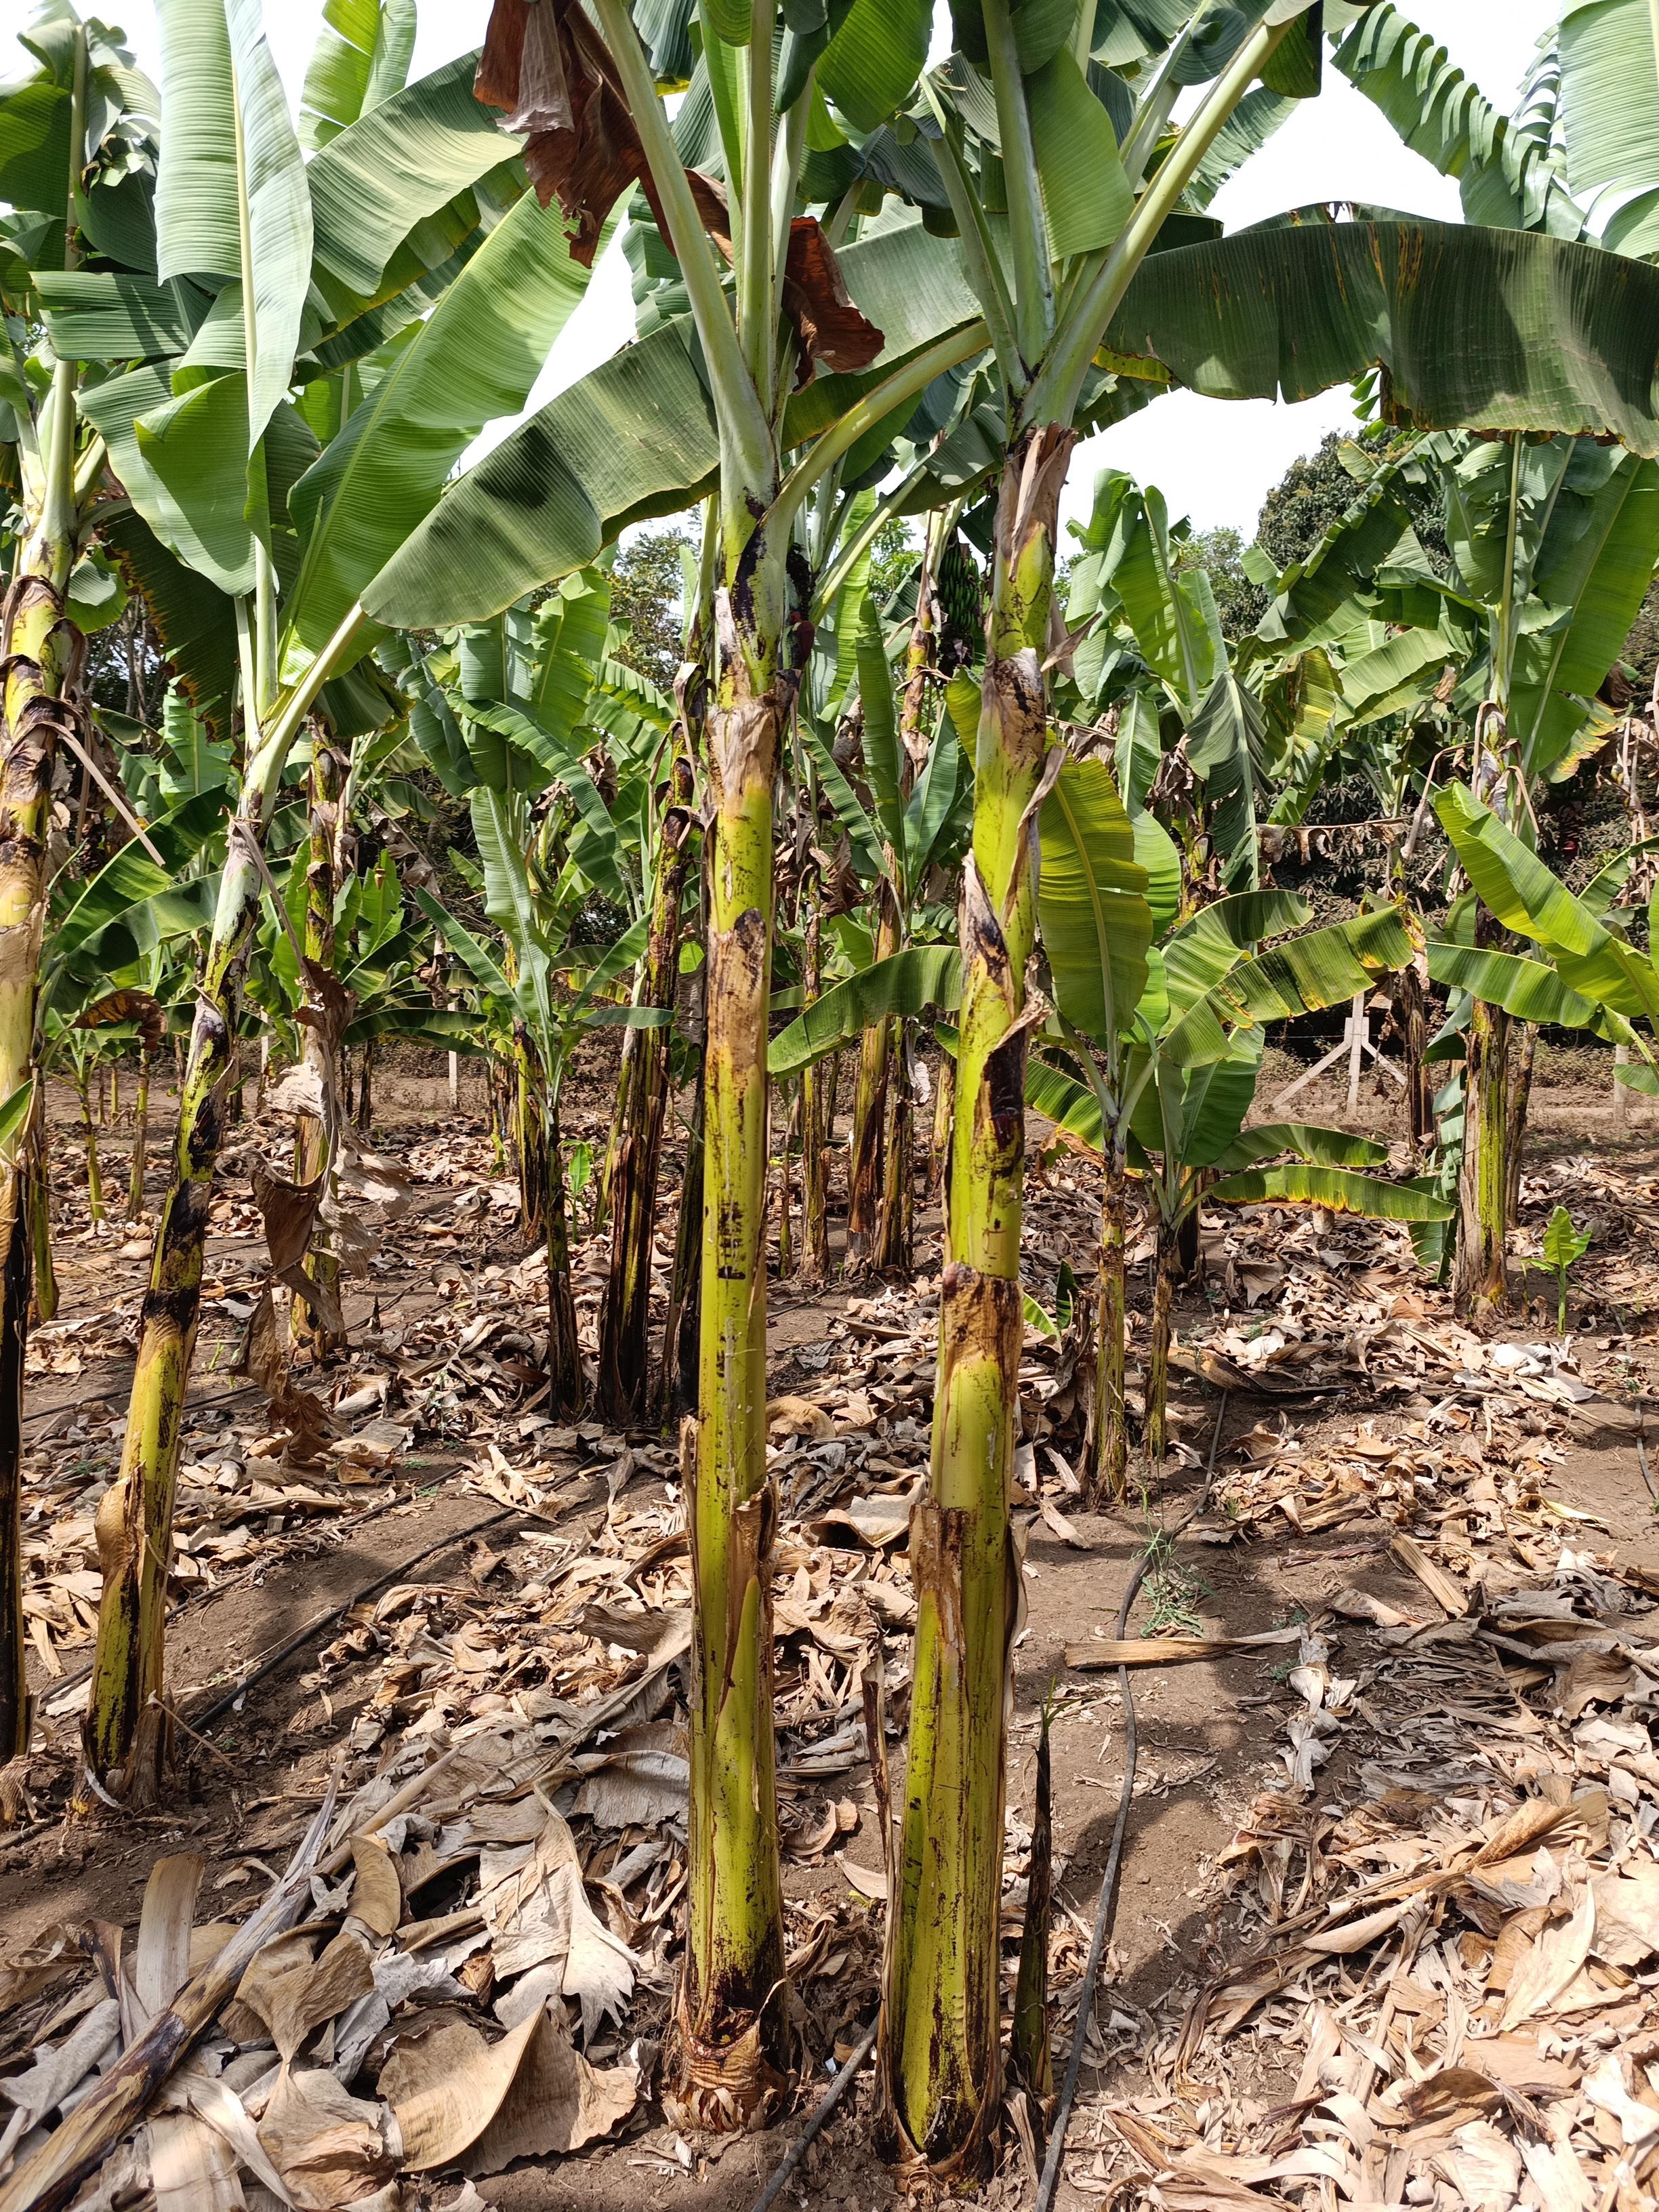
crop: banana
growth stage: vegetative
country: Tanzania
